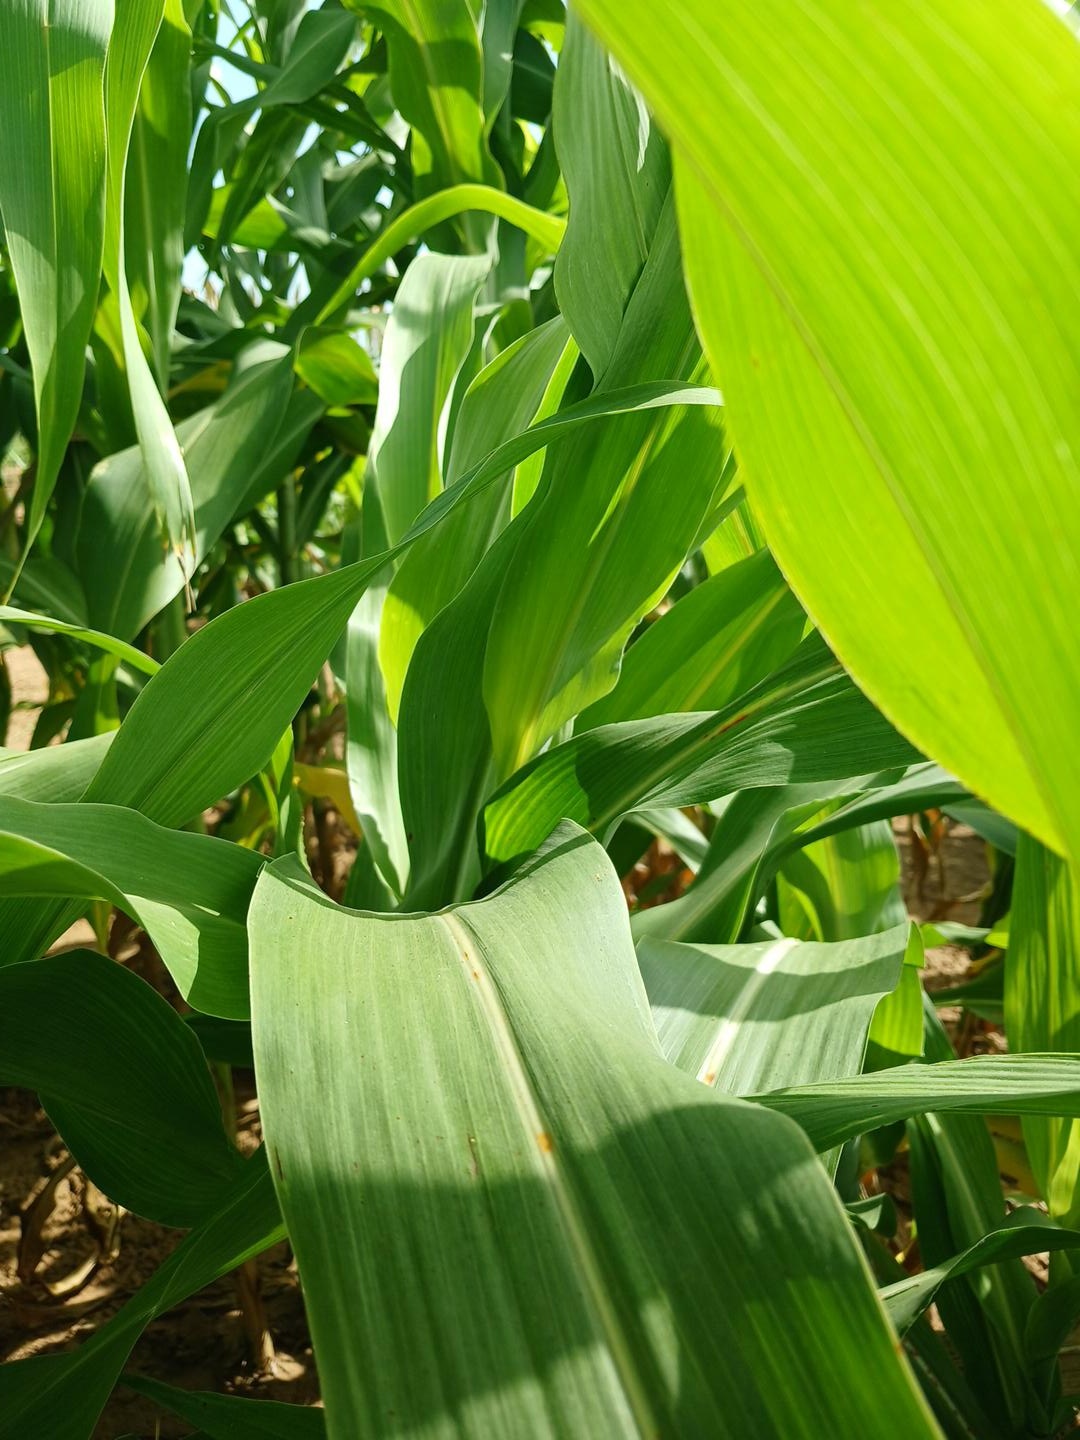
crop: sorghum
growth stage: vegetative
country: Senegal
